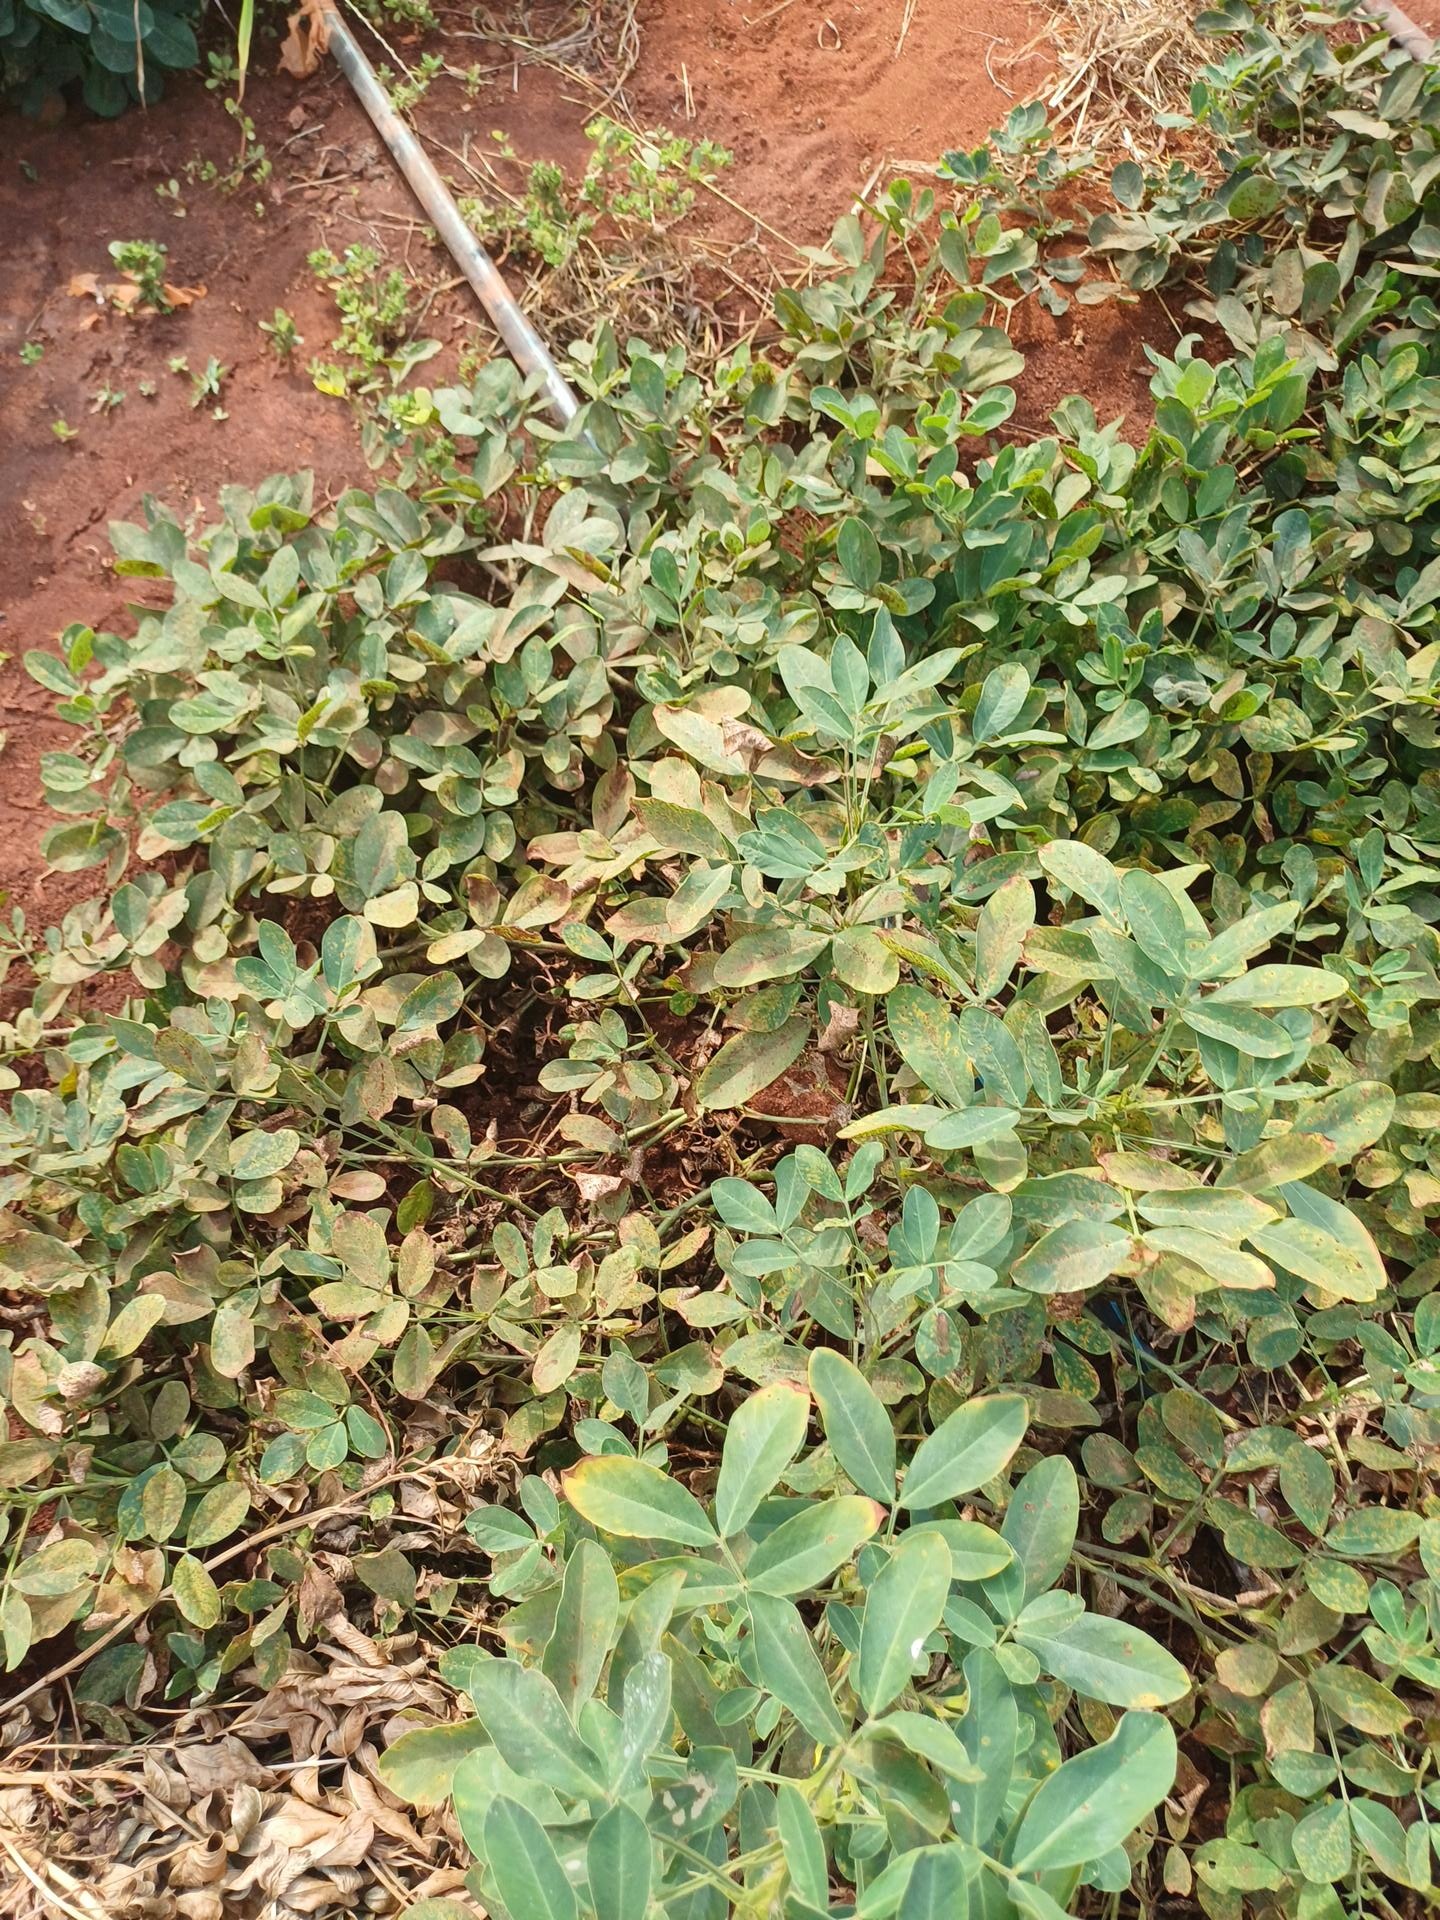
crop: groundnut
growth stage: maturity
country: Kenya
